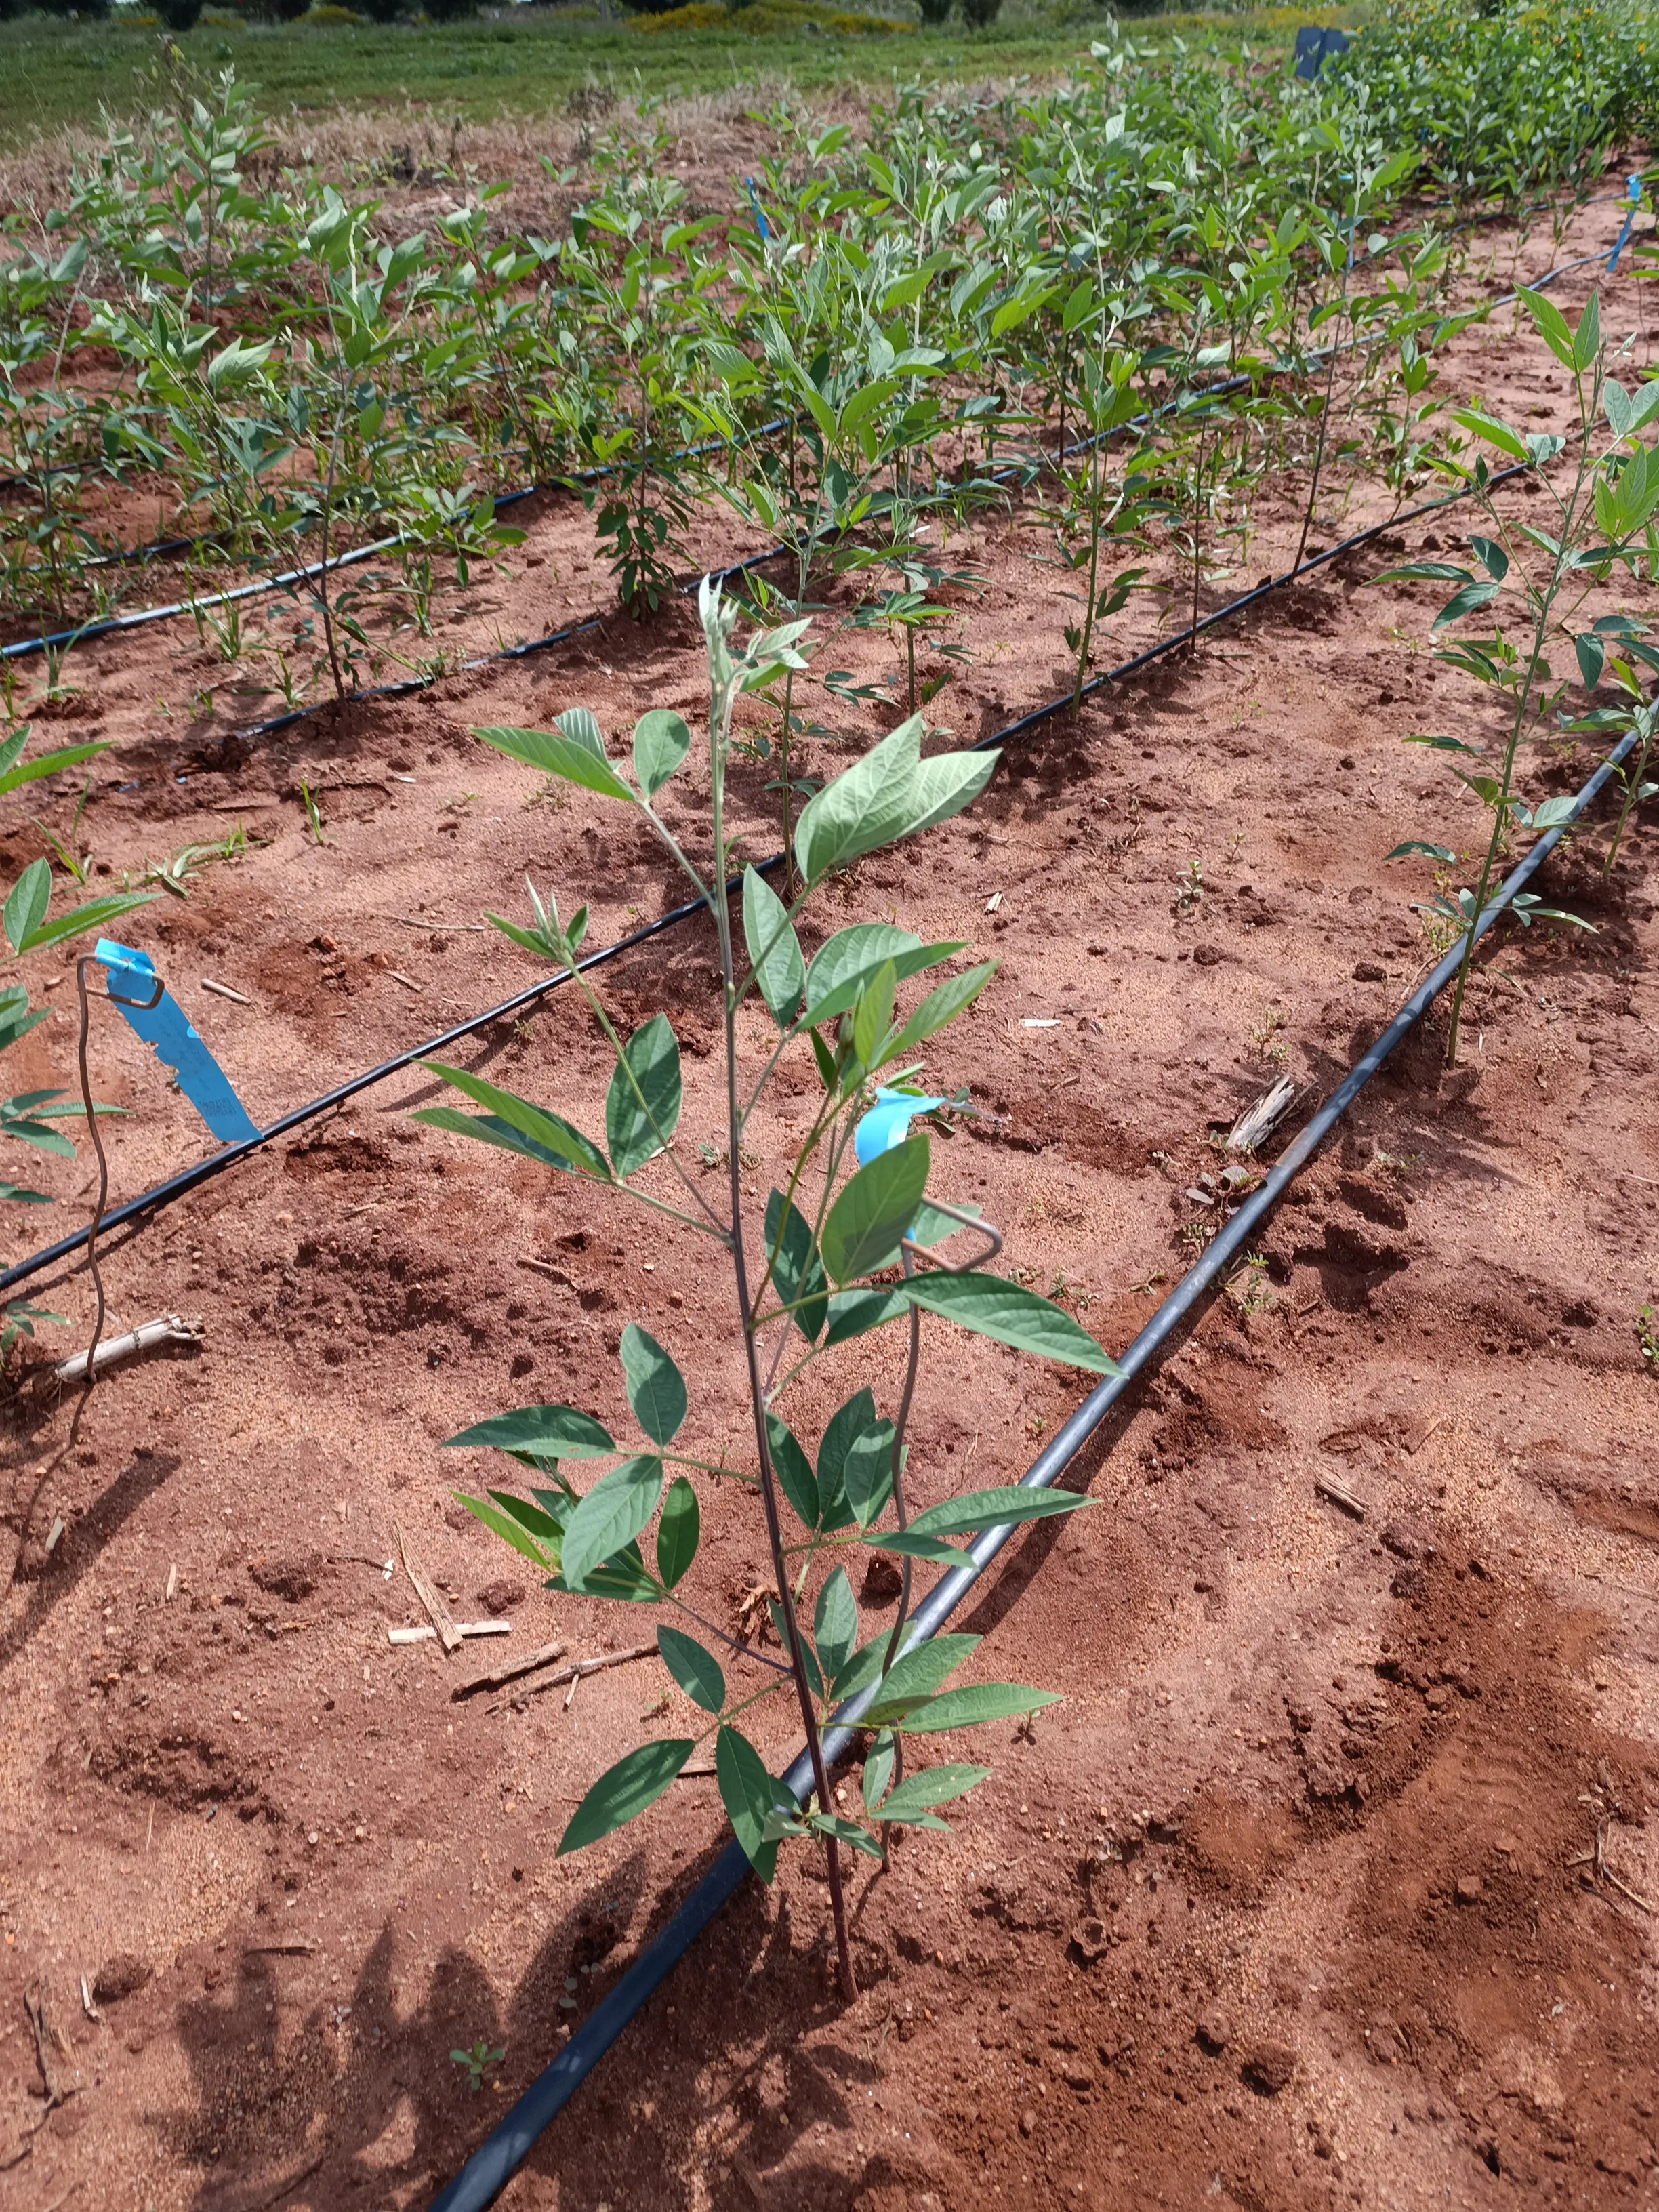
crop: pigeonpea
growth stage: flowering
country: Kenya
